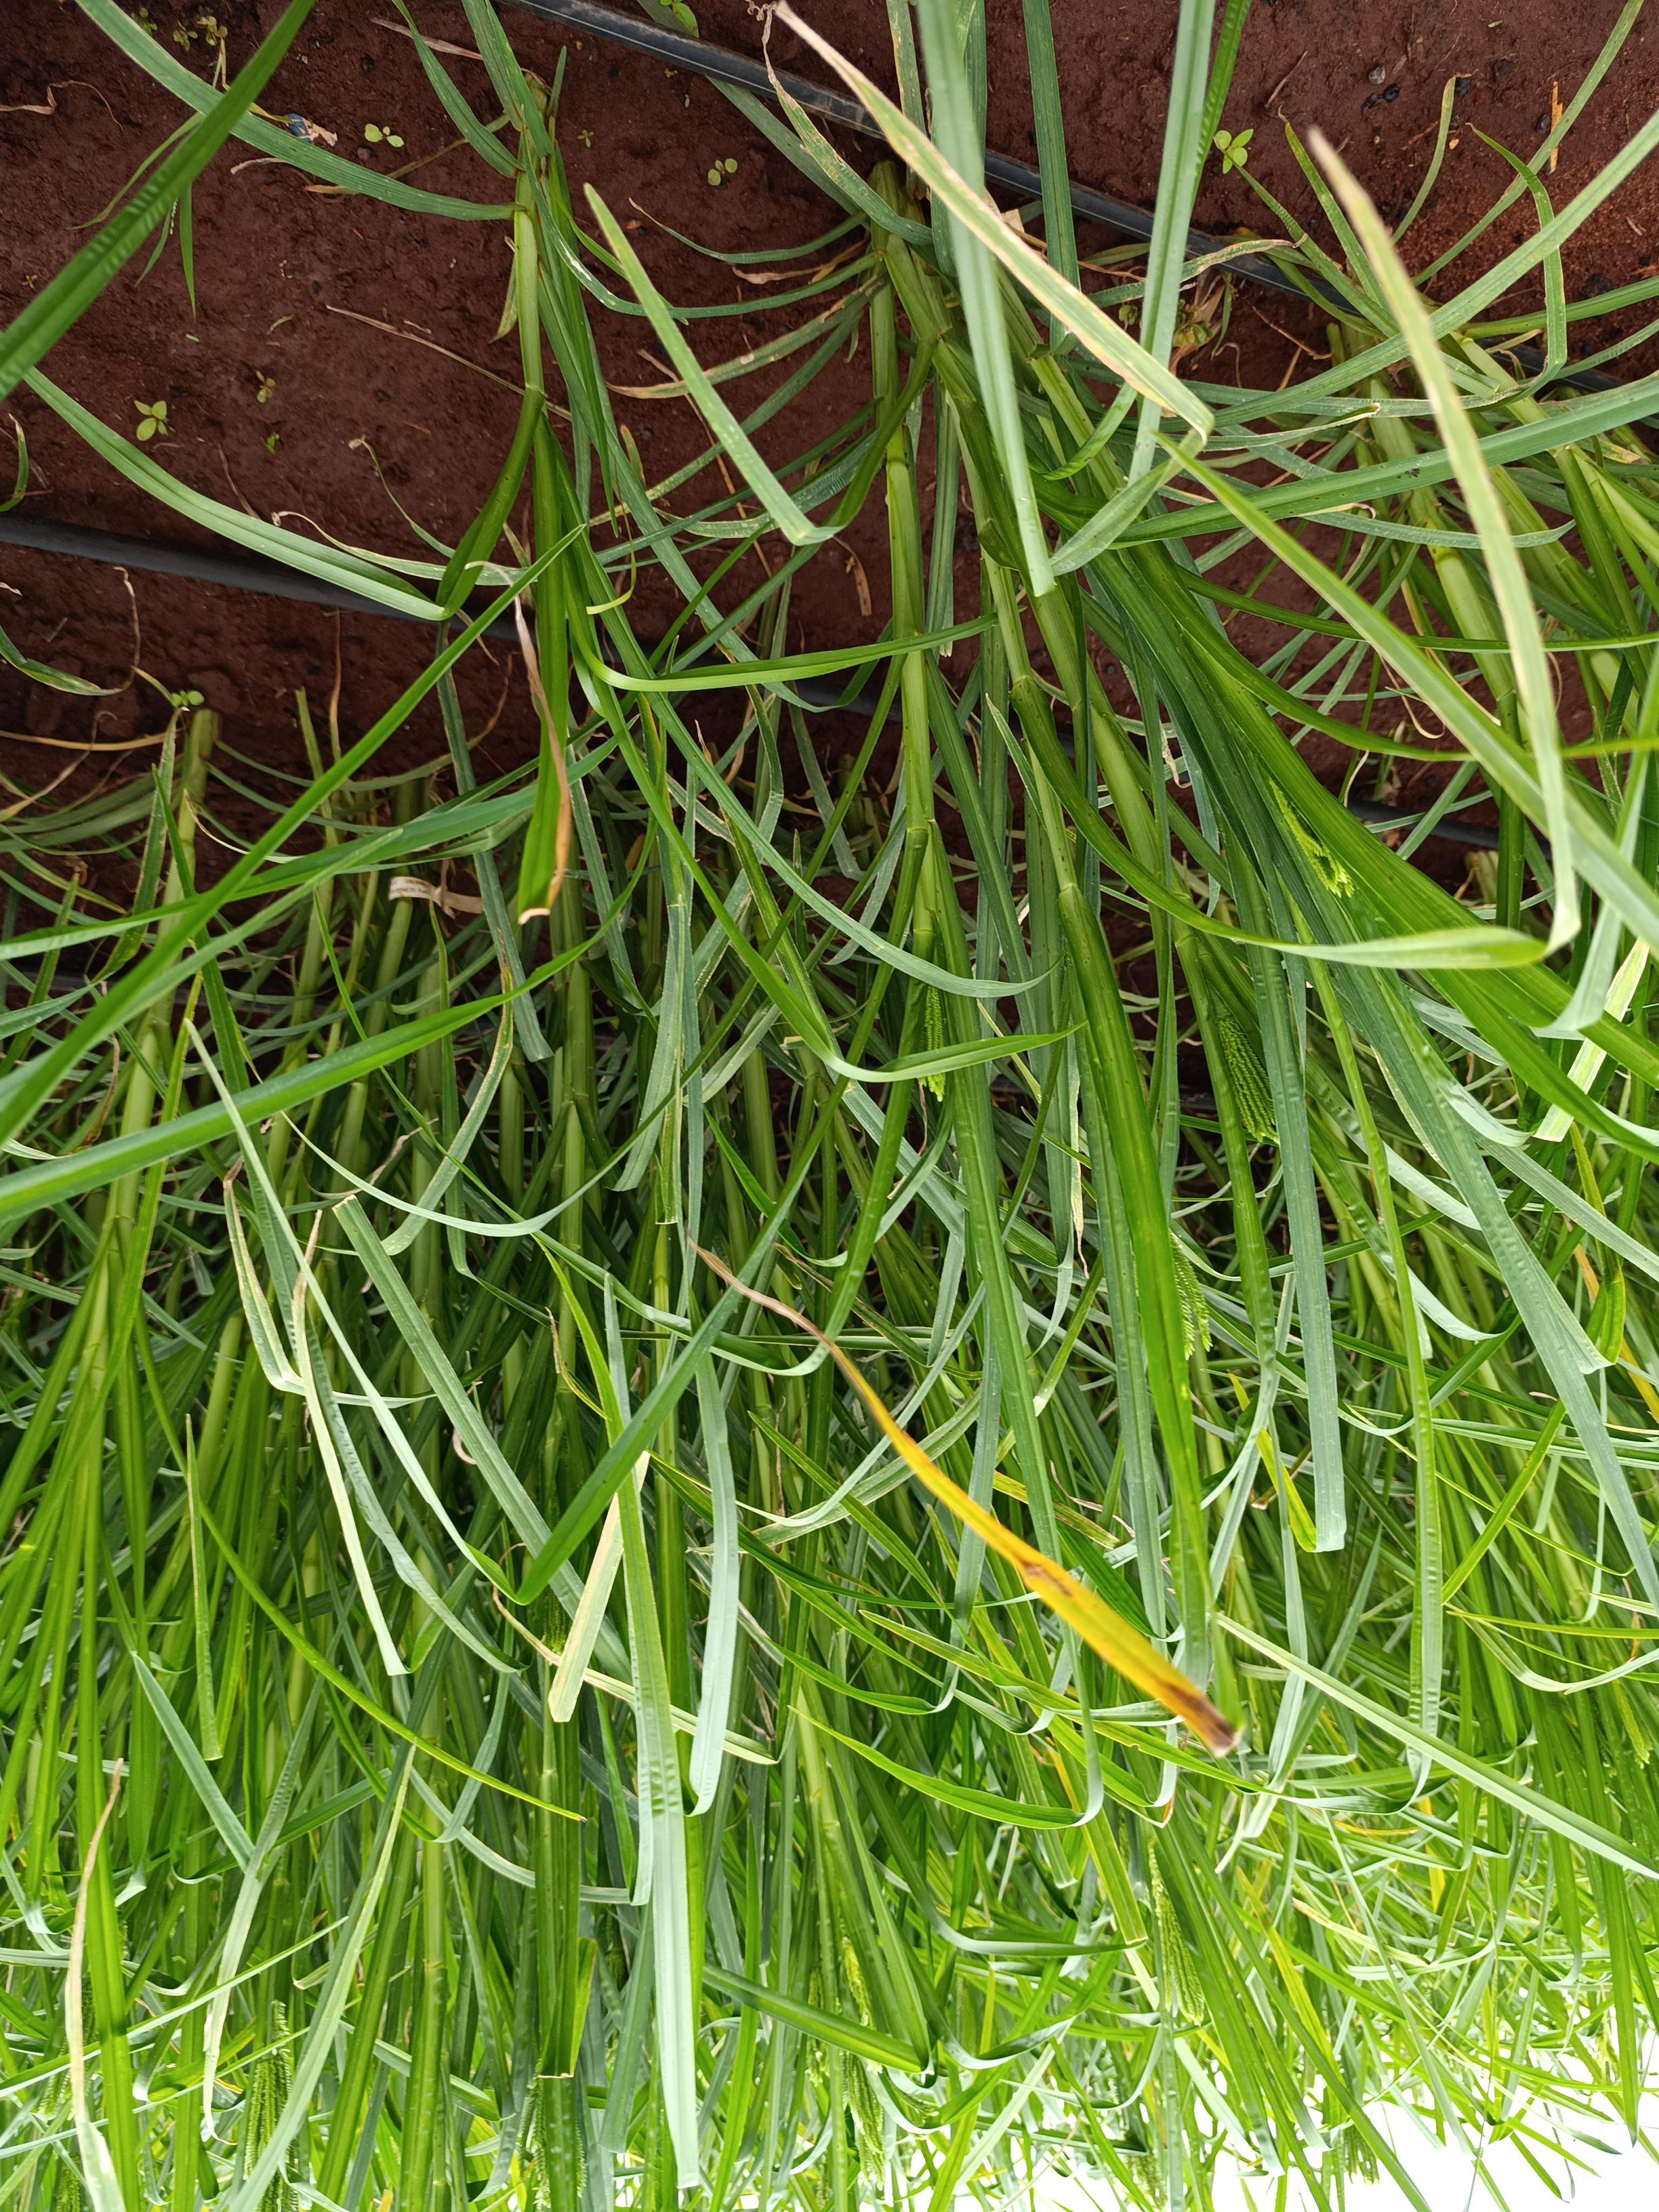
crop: finger millet
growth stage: heading tuber
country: Kenya
